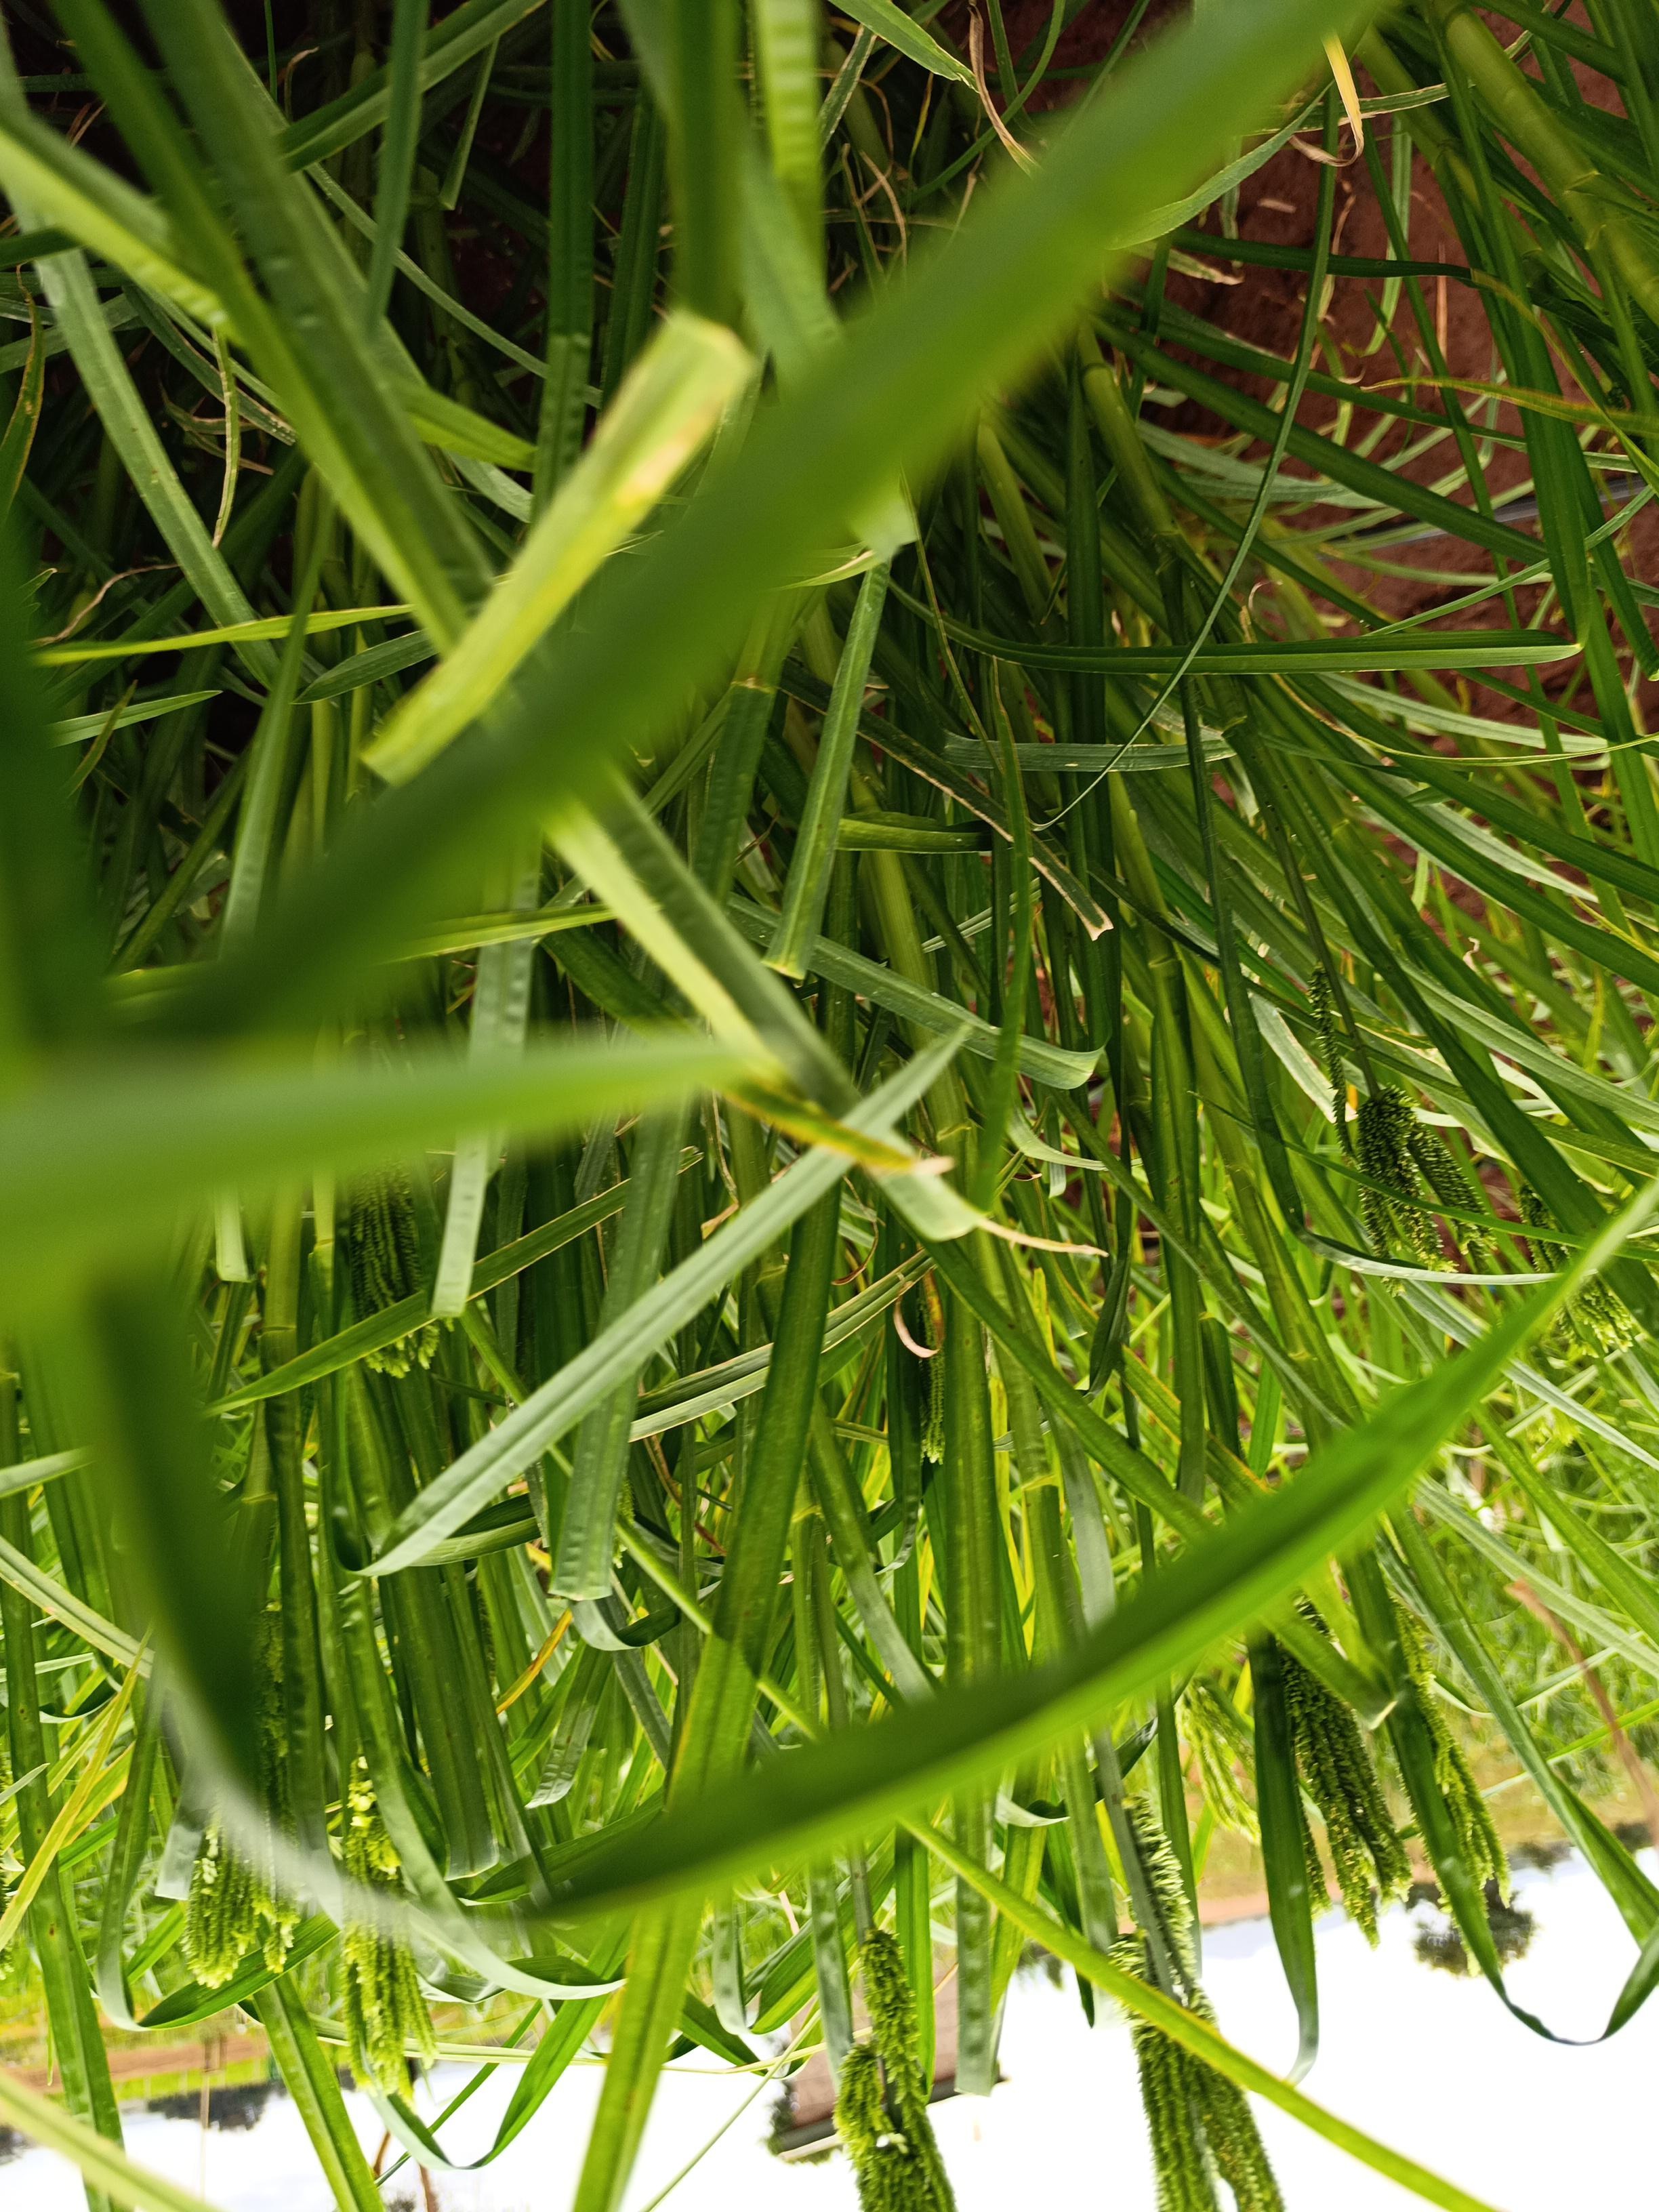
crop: finger millet
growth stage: heading tuber
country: Kenya
